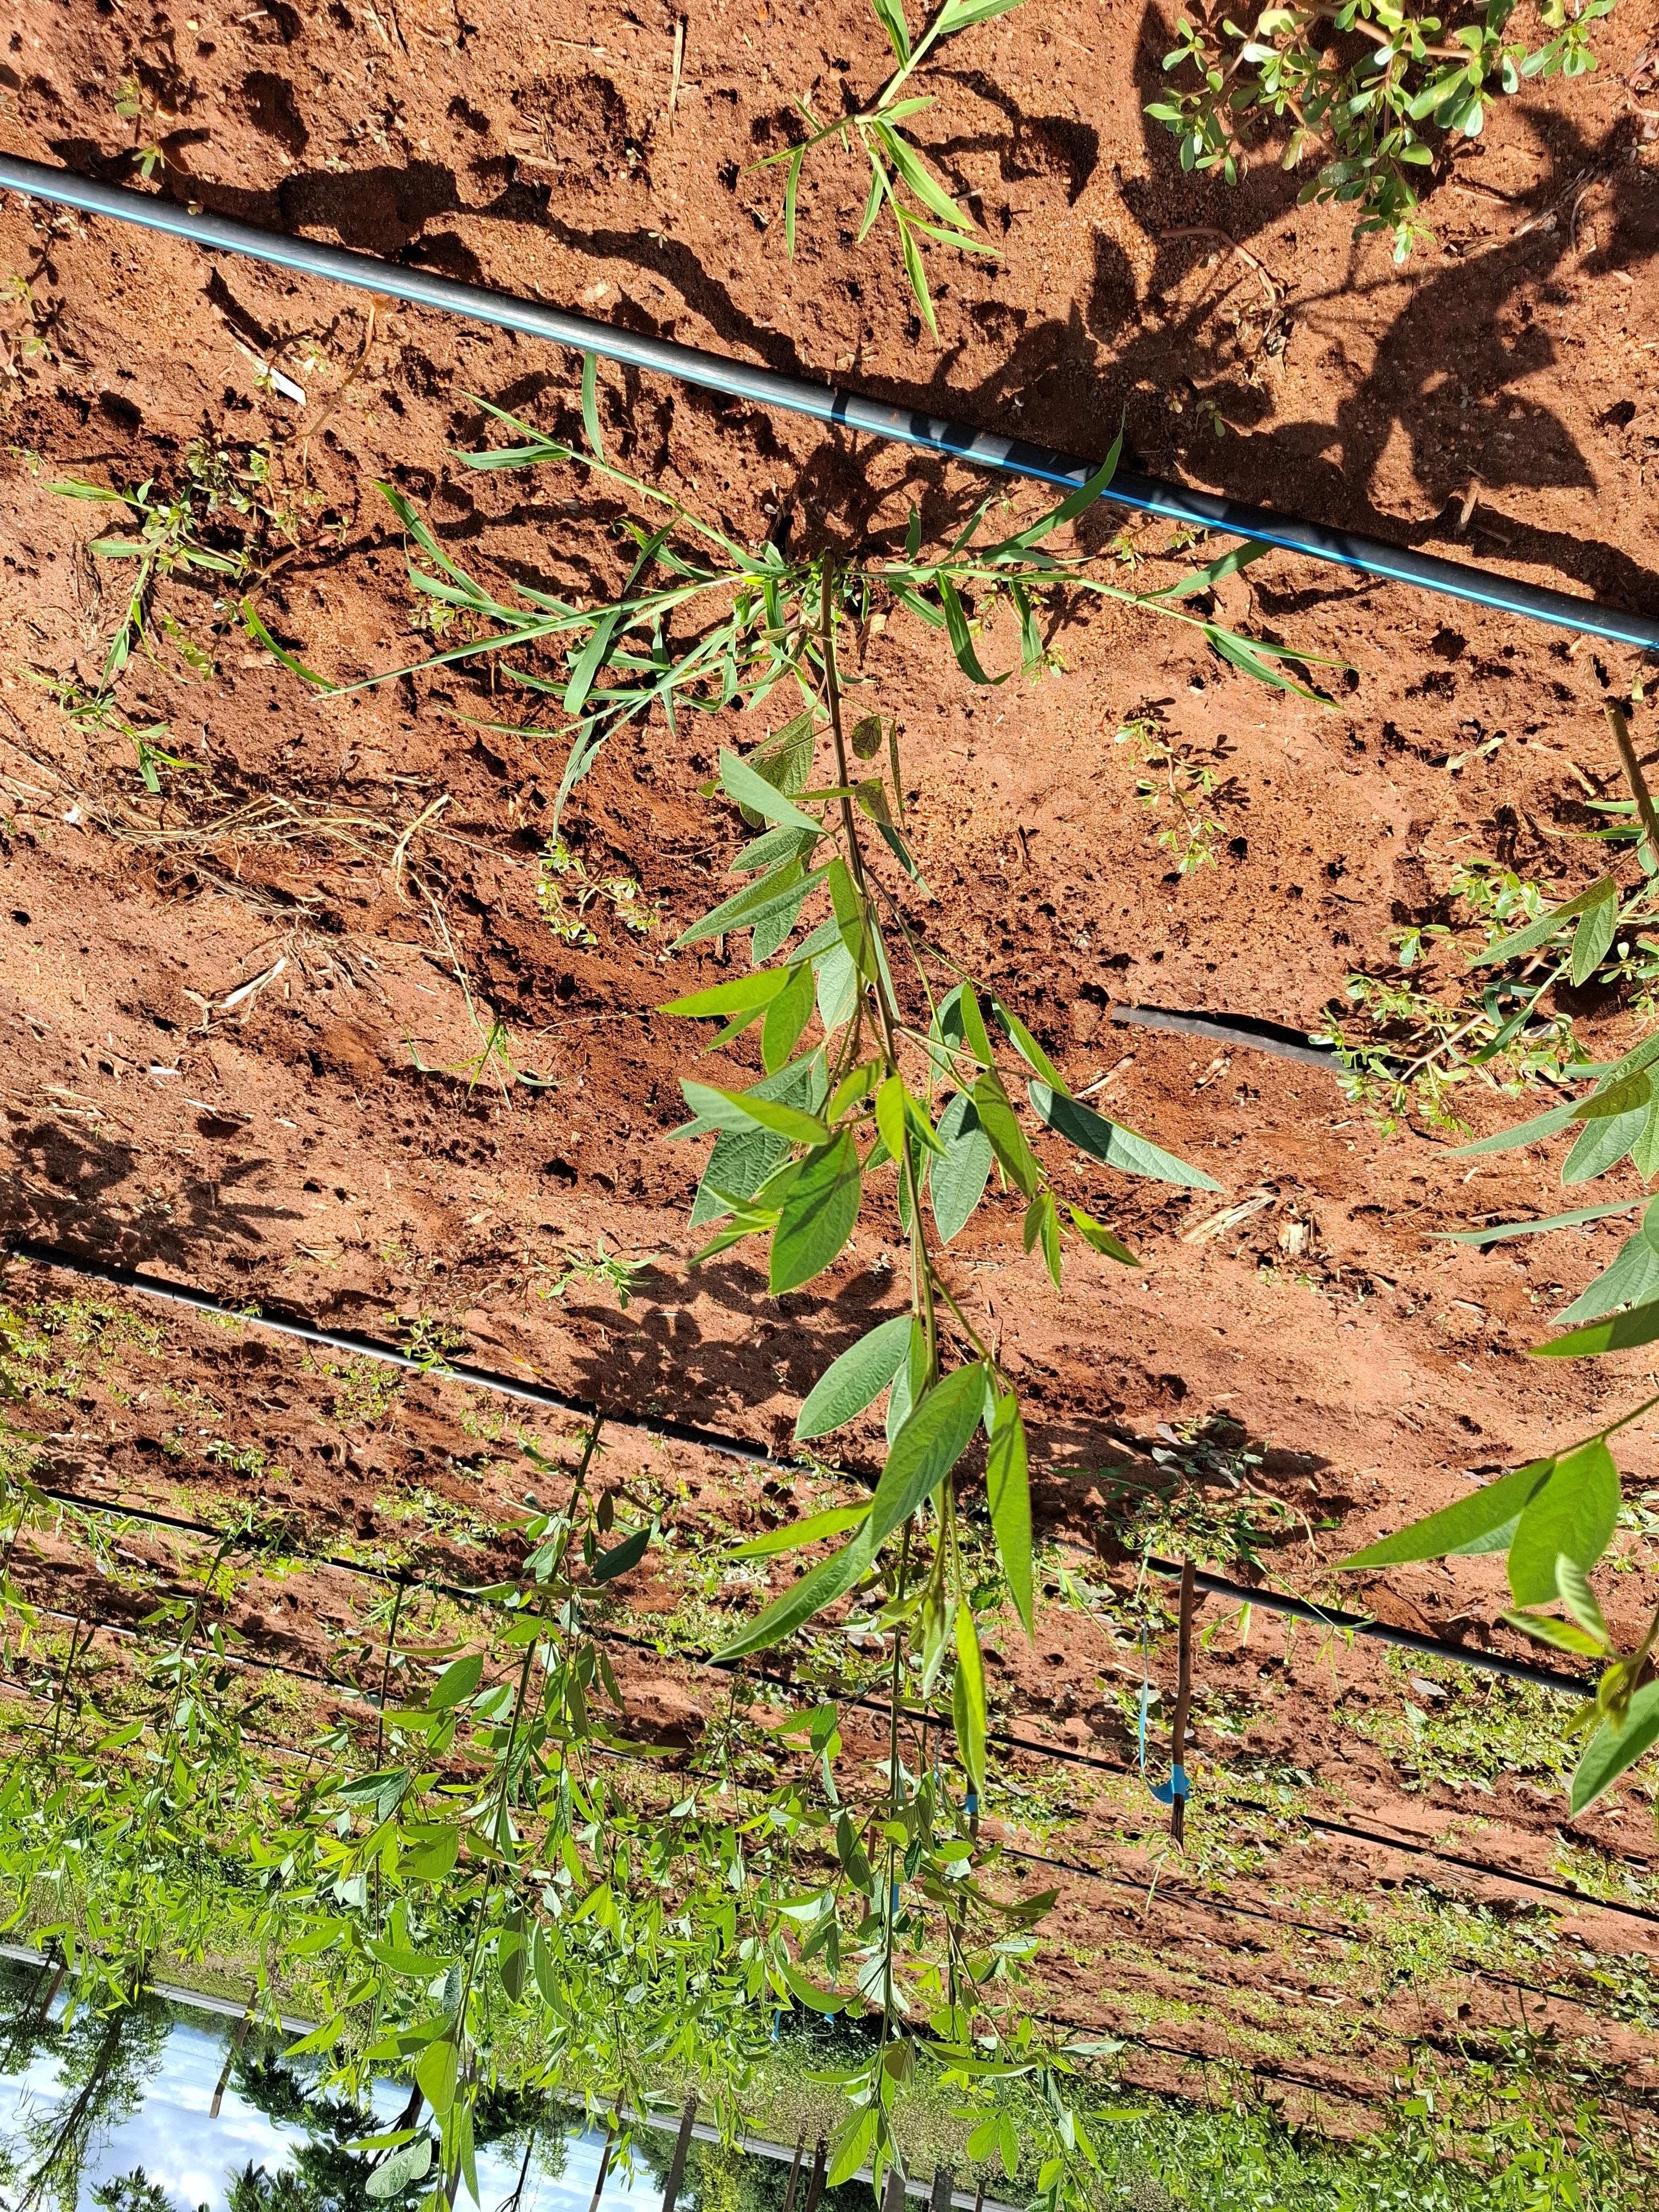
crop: pigeonpea
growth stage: flowering
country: Kenya
